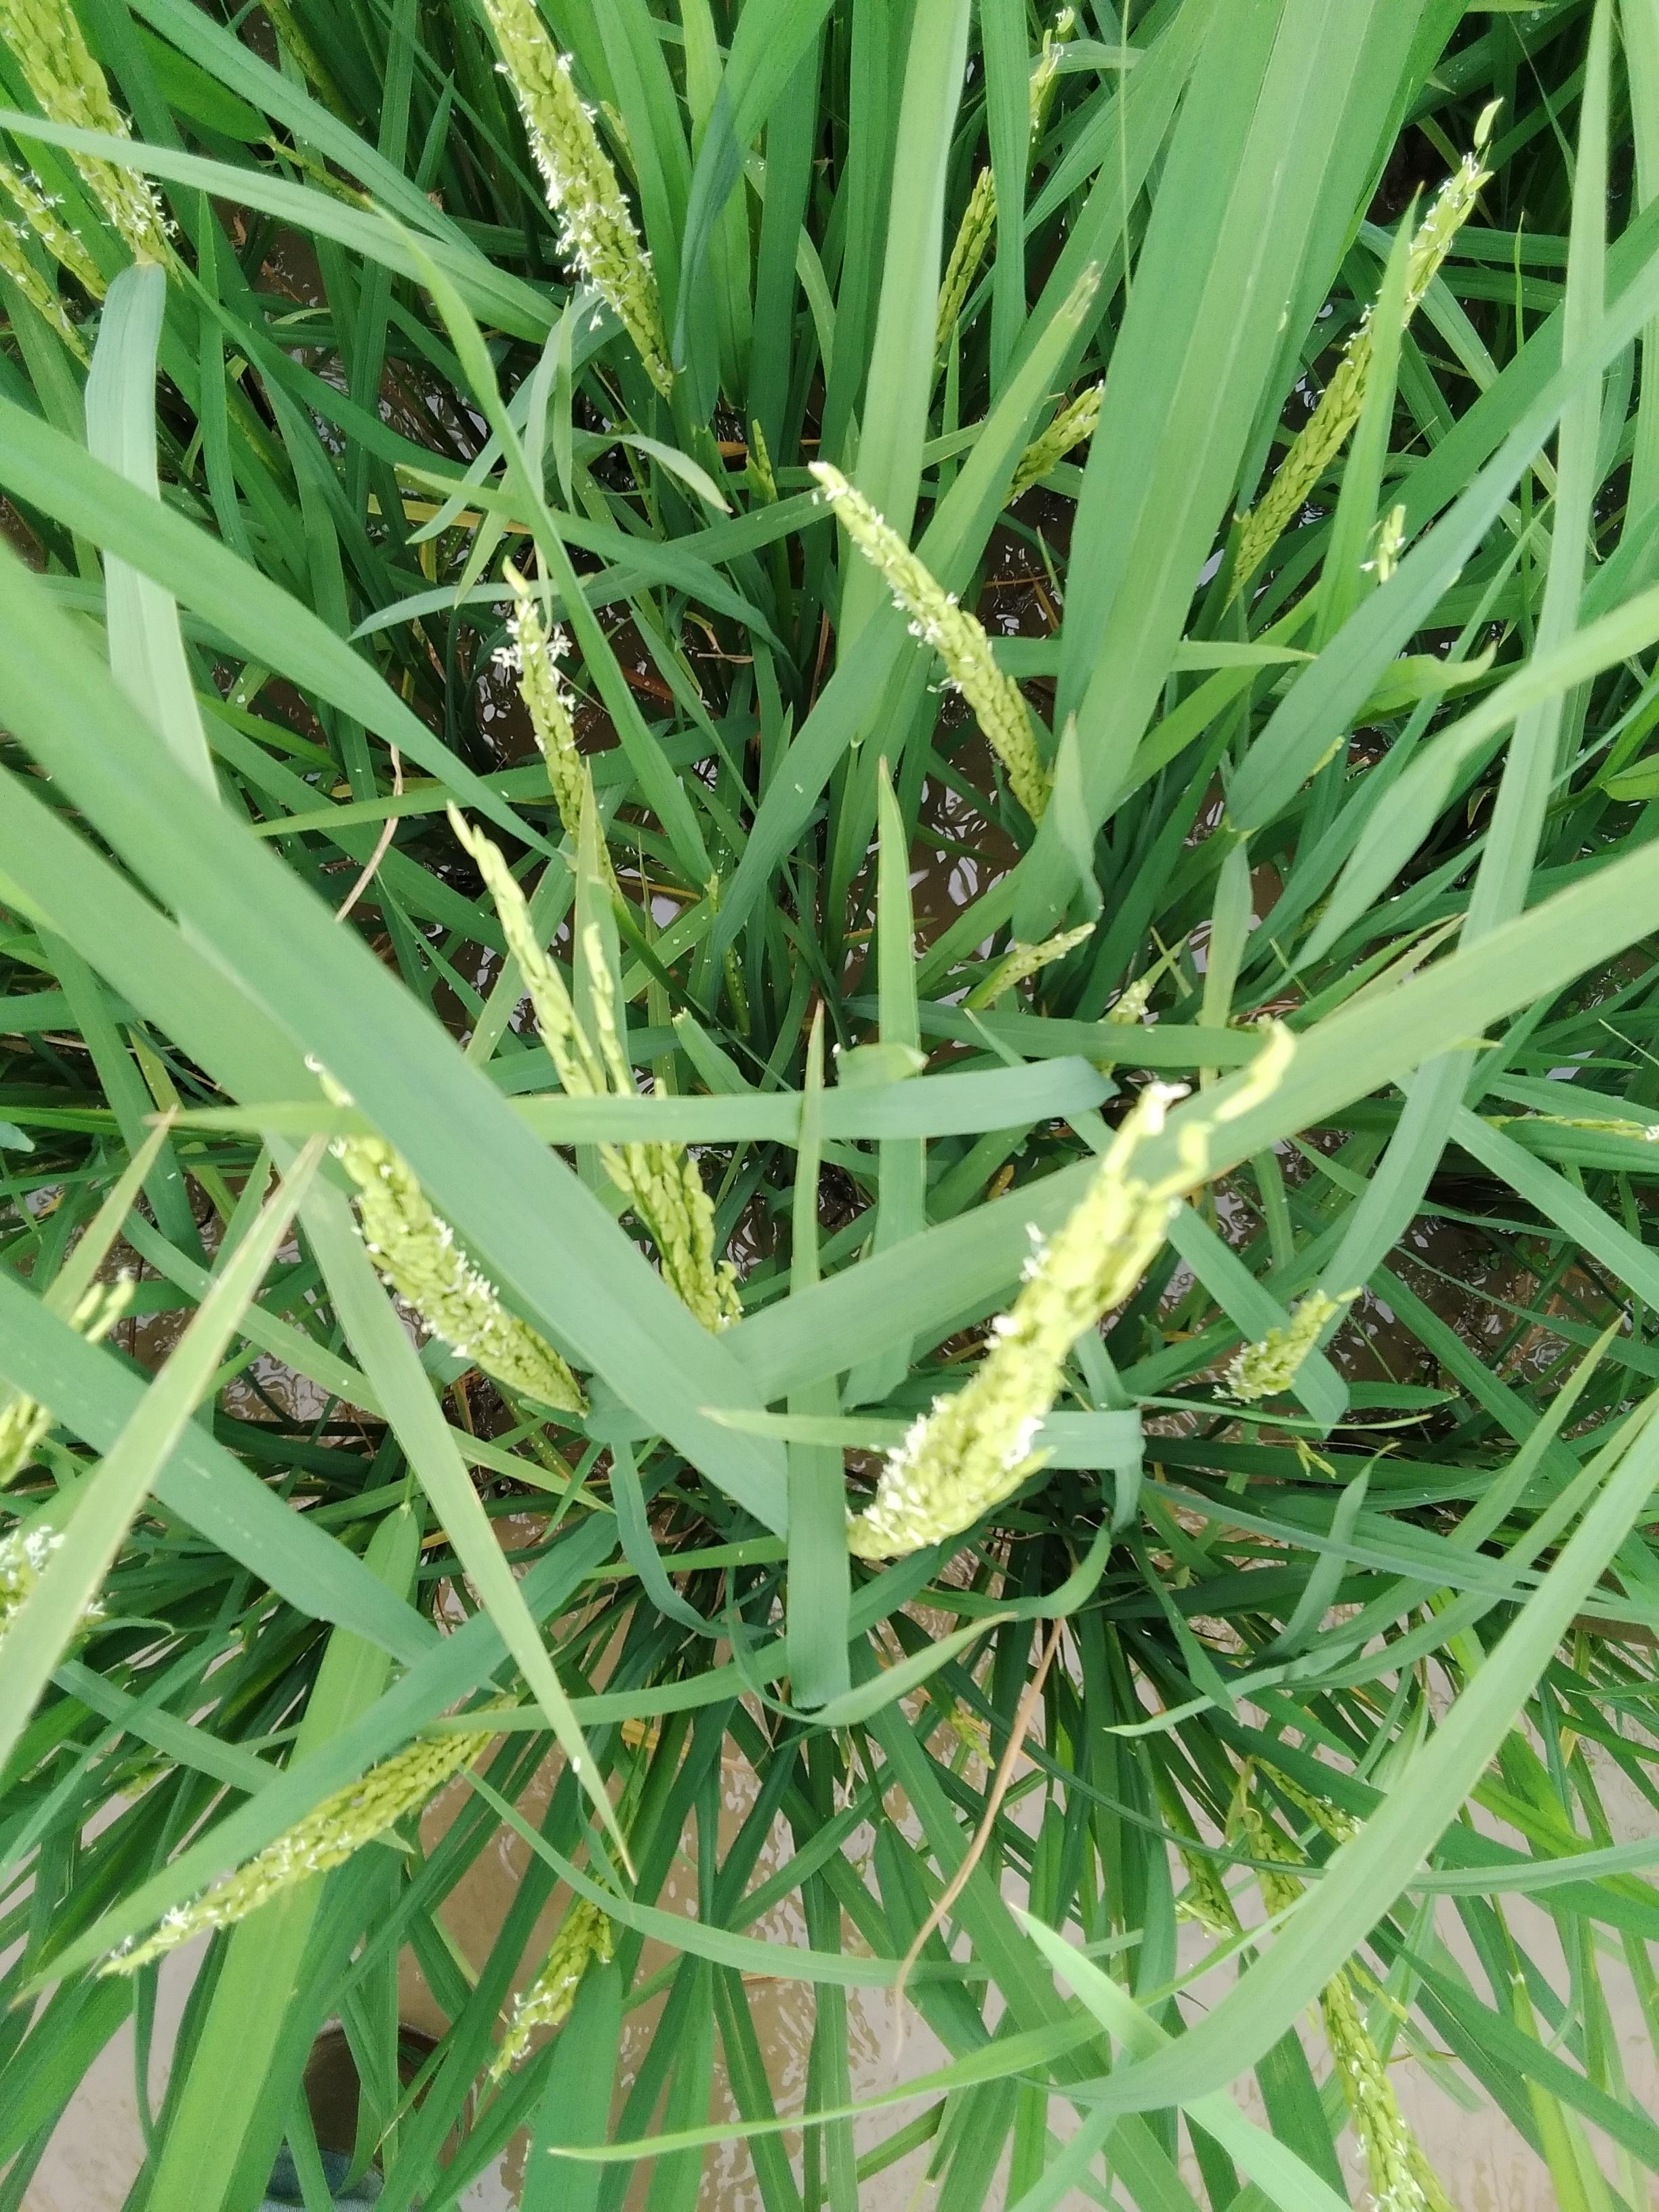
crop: rice
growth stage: flowering
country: Nigeria
